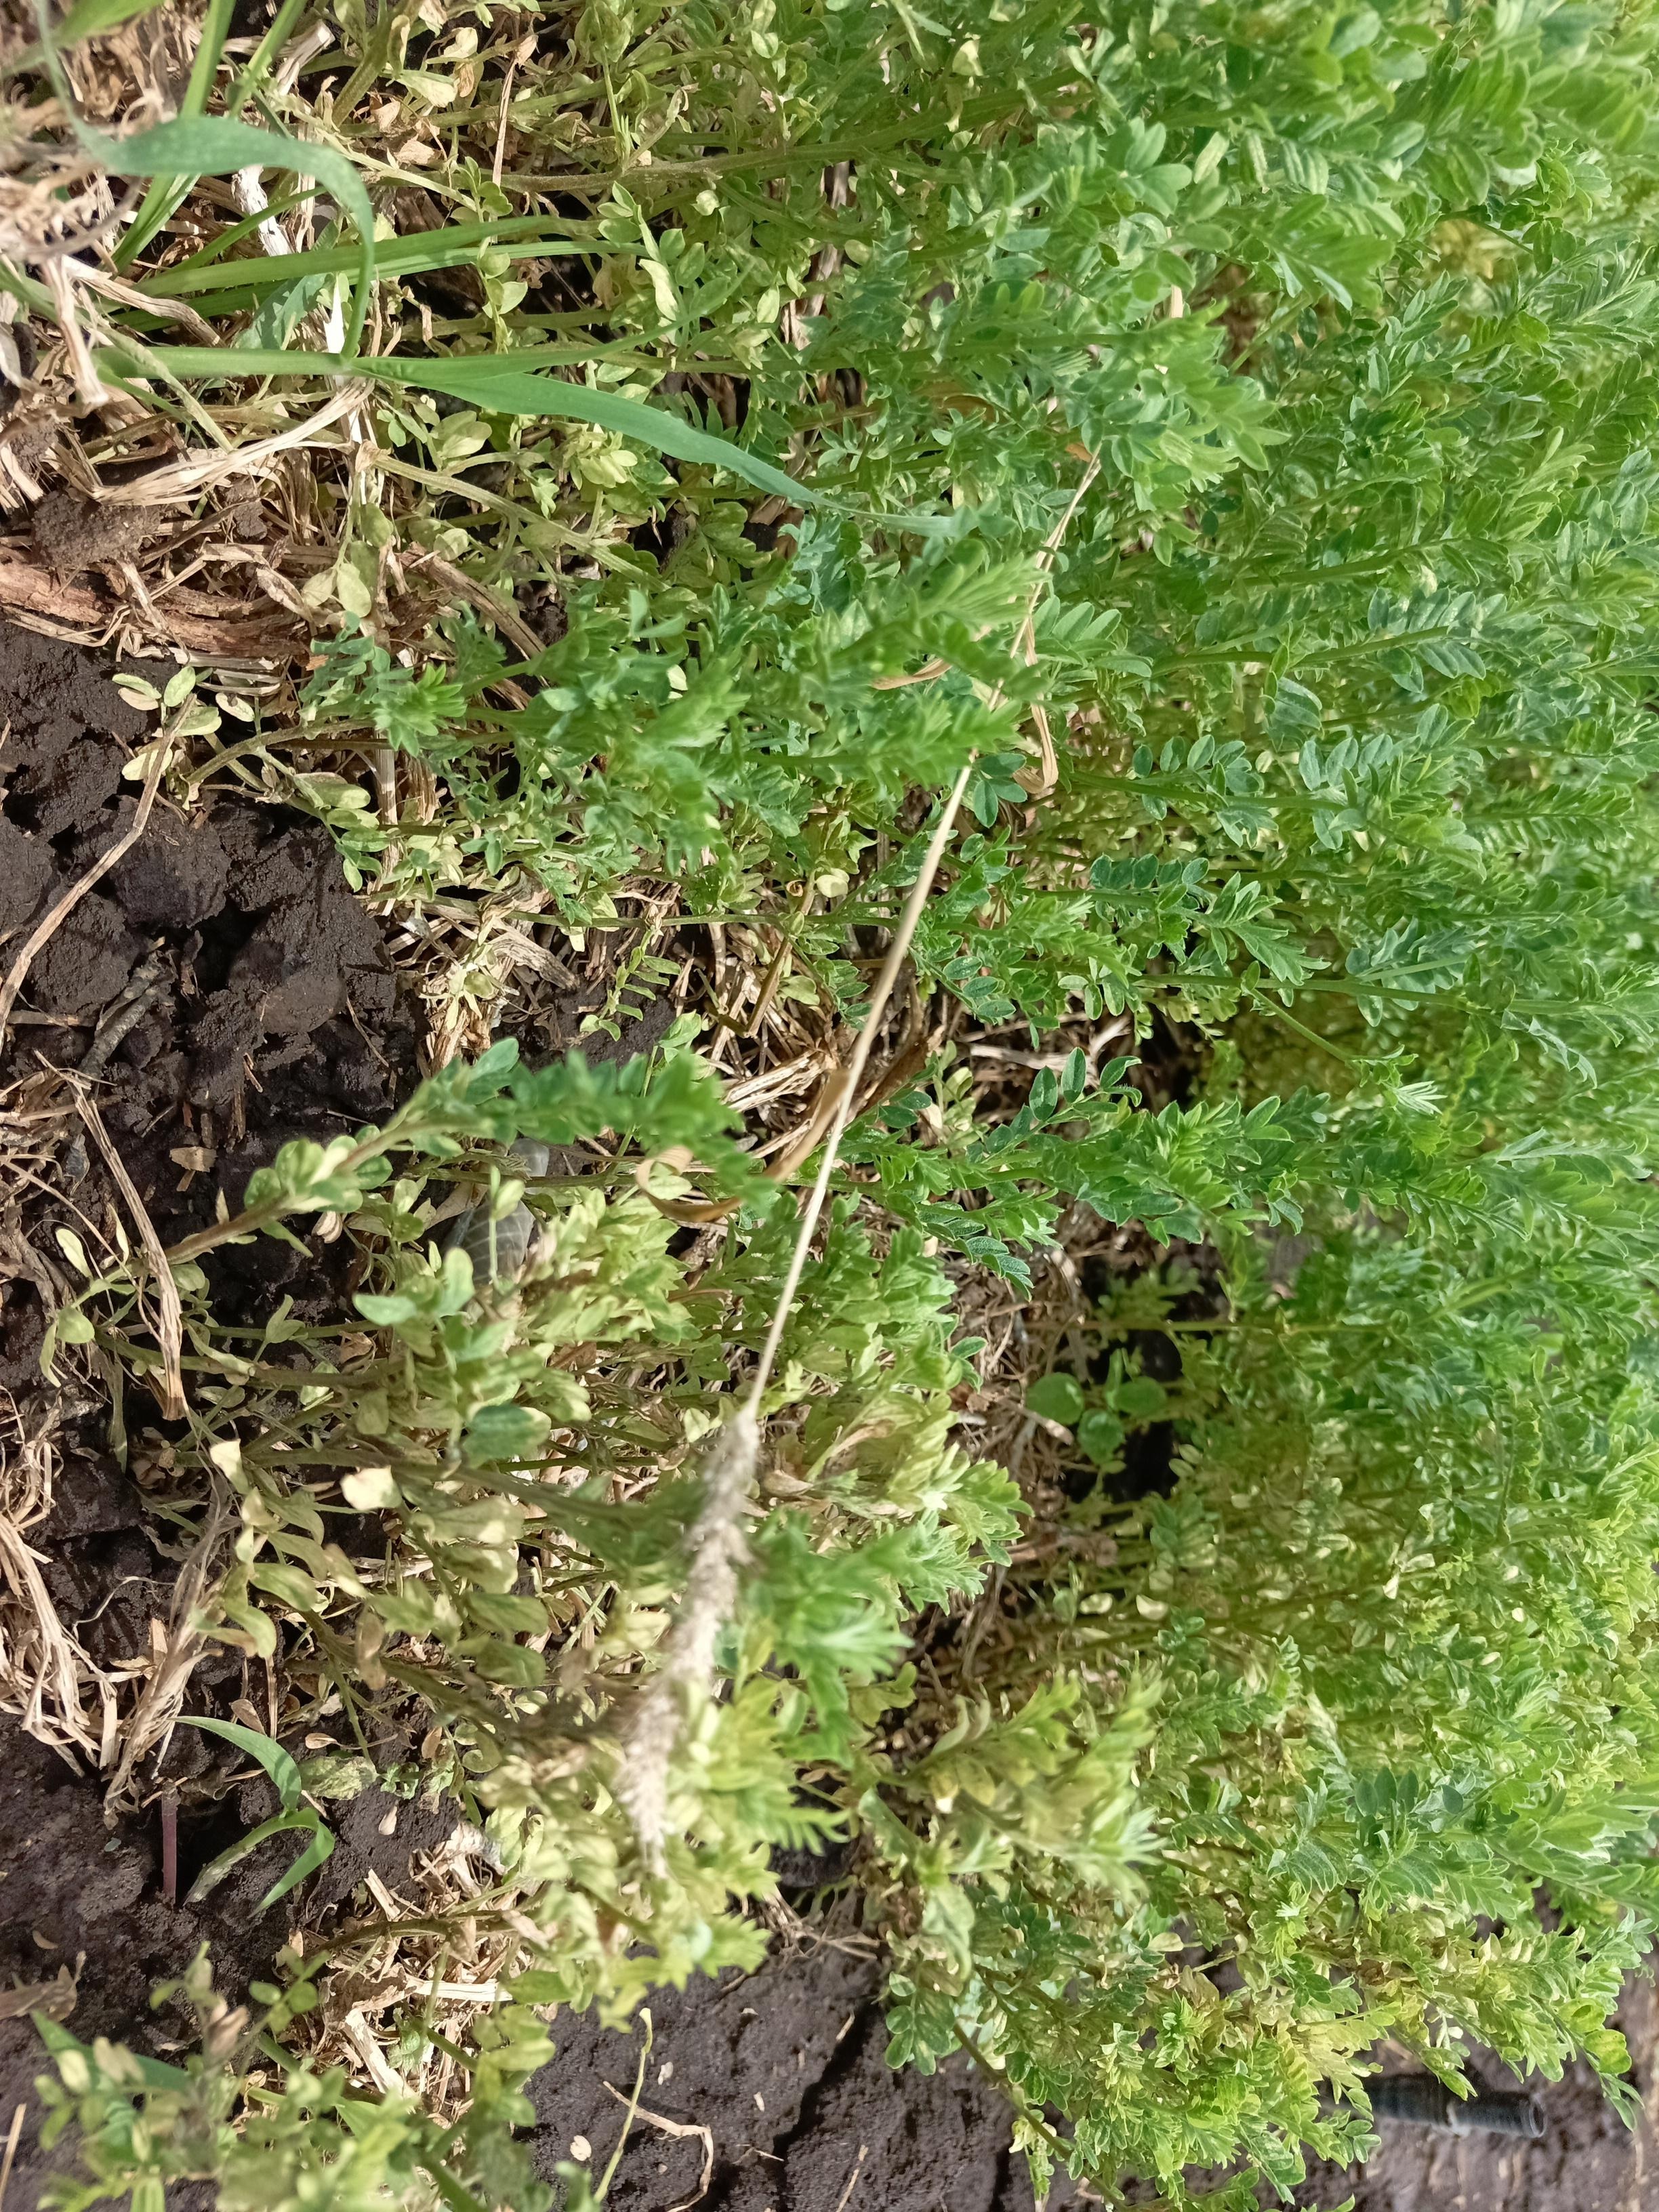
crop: lentil
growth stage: vegetative
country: Tanzania
